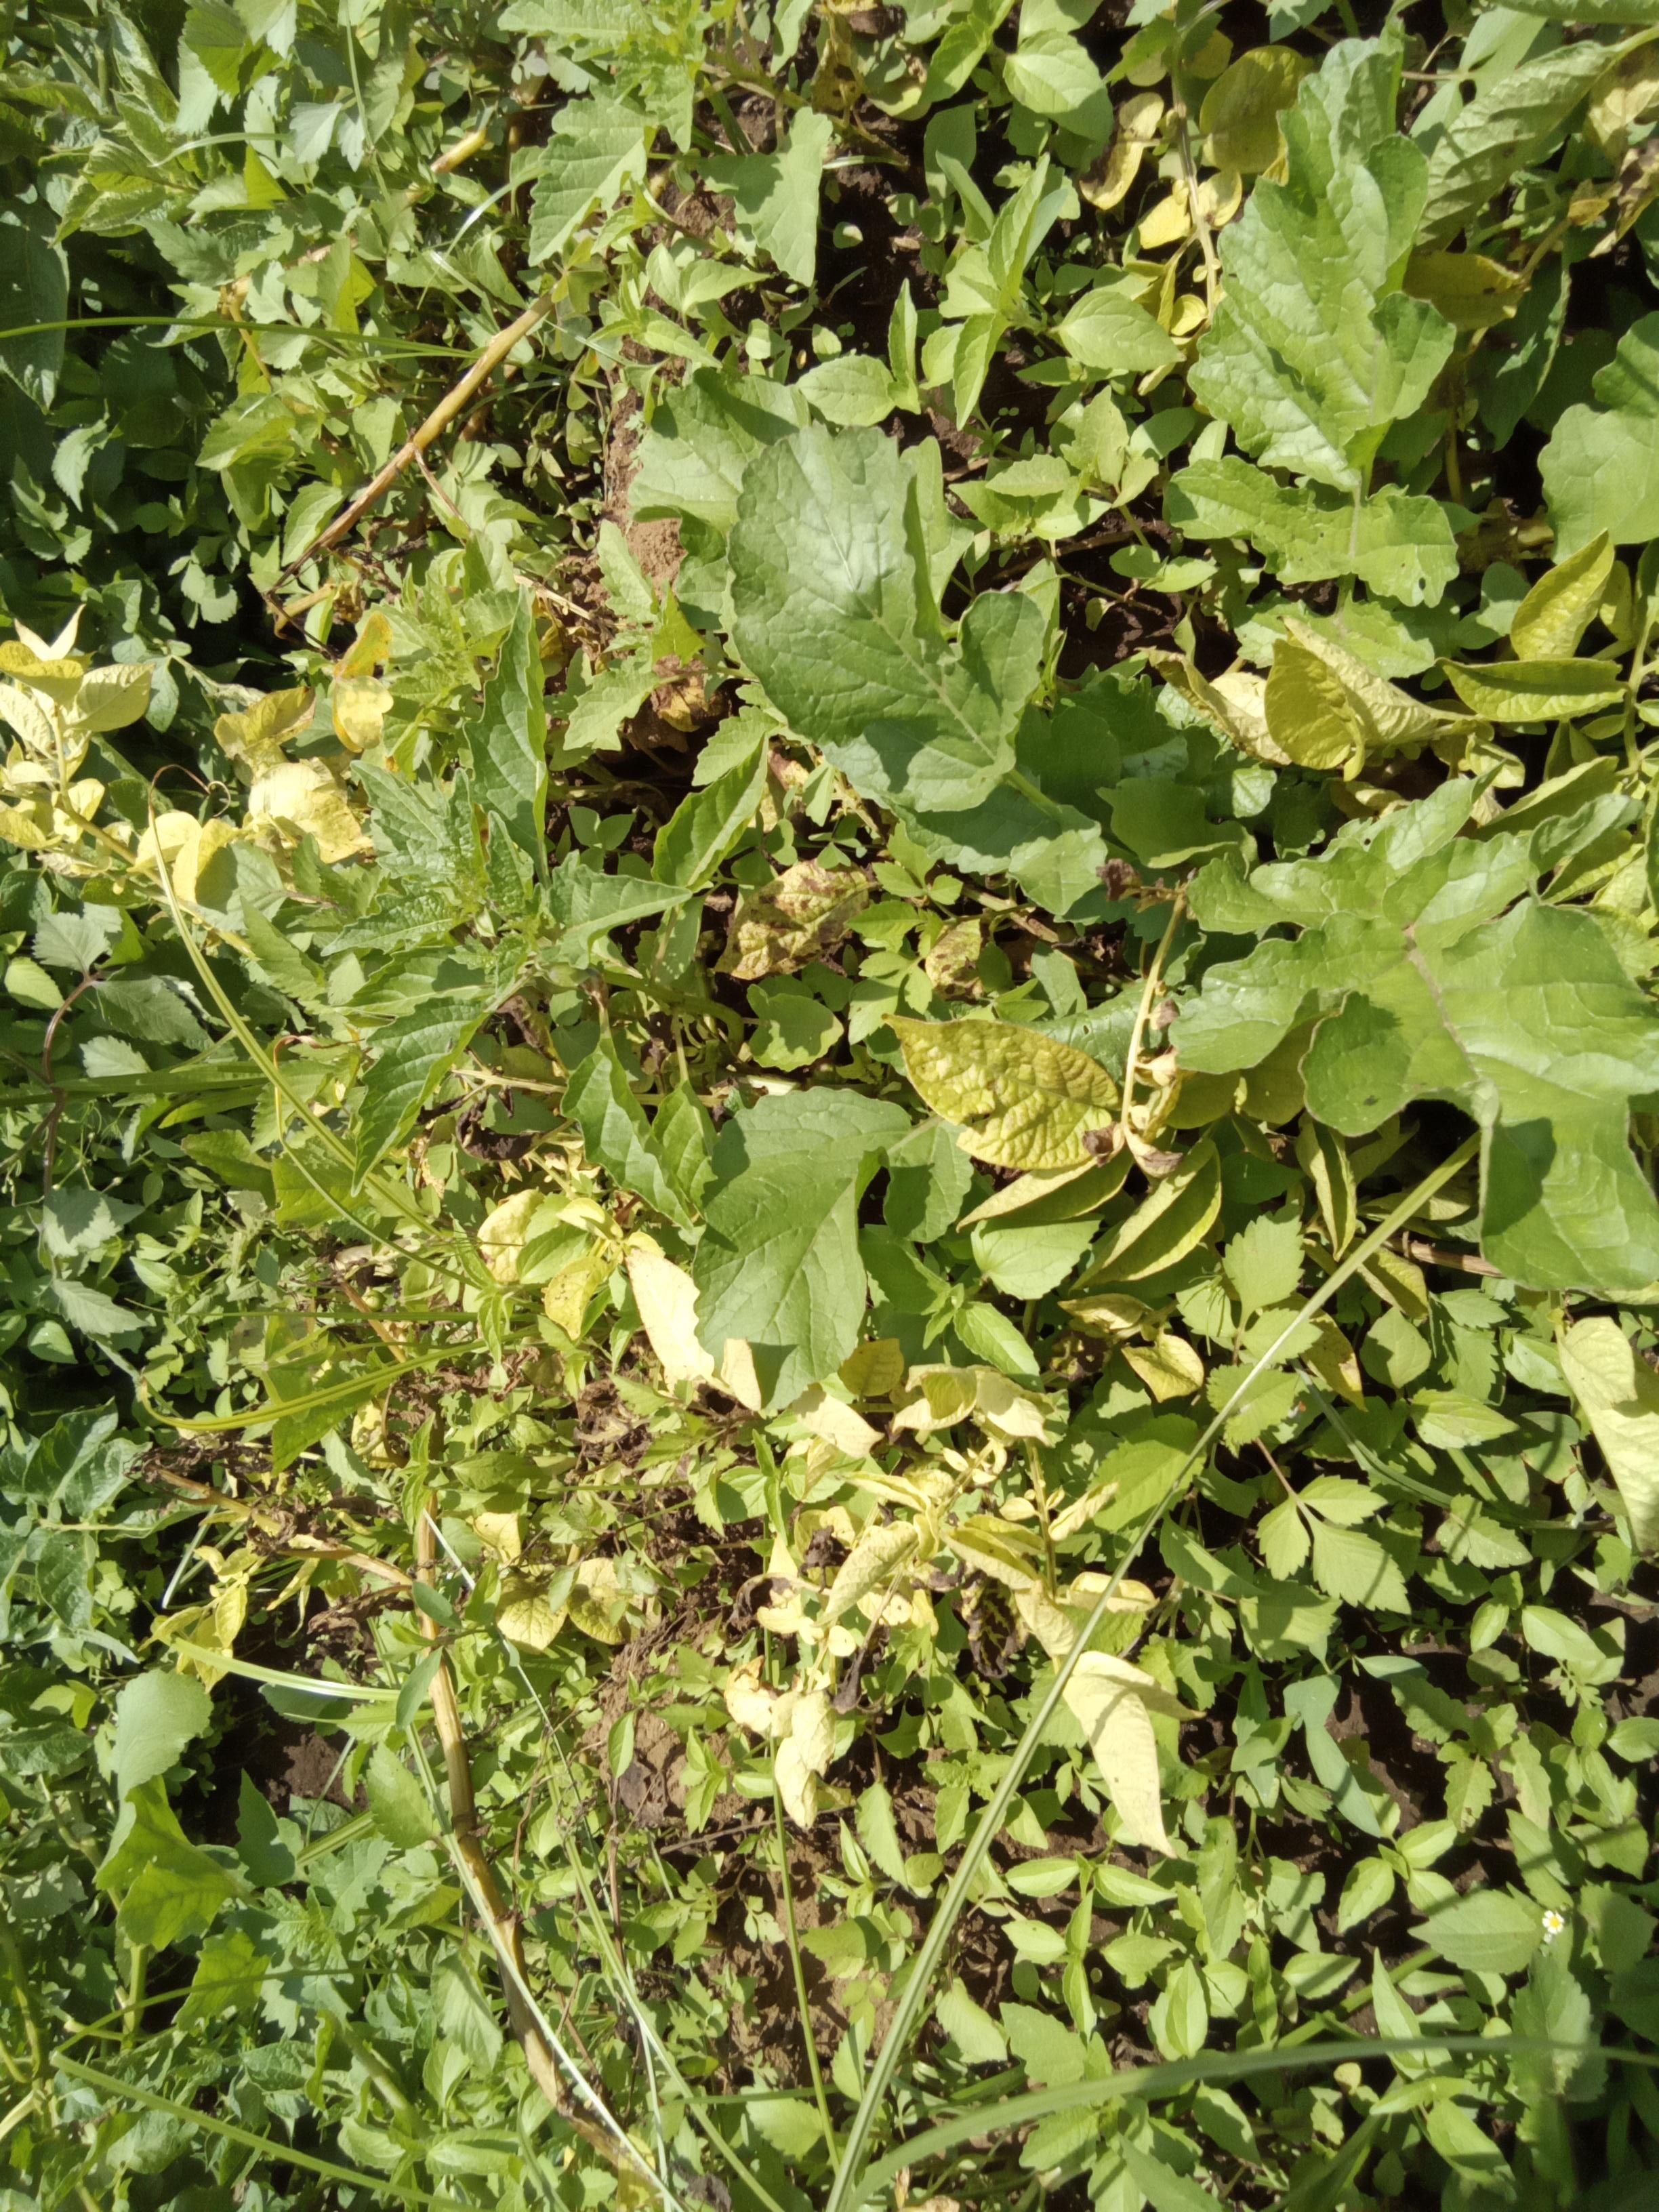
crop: potato
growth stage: vegetative
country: Kenya
